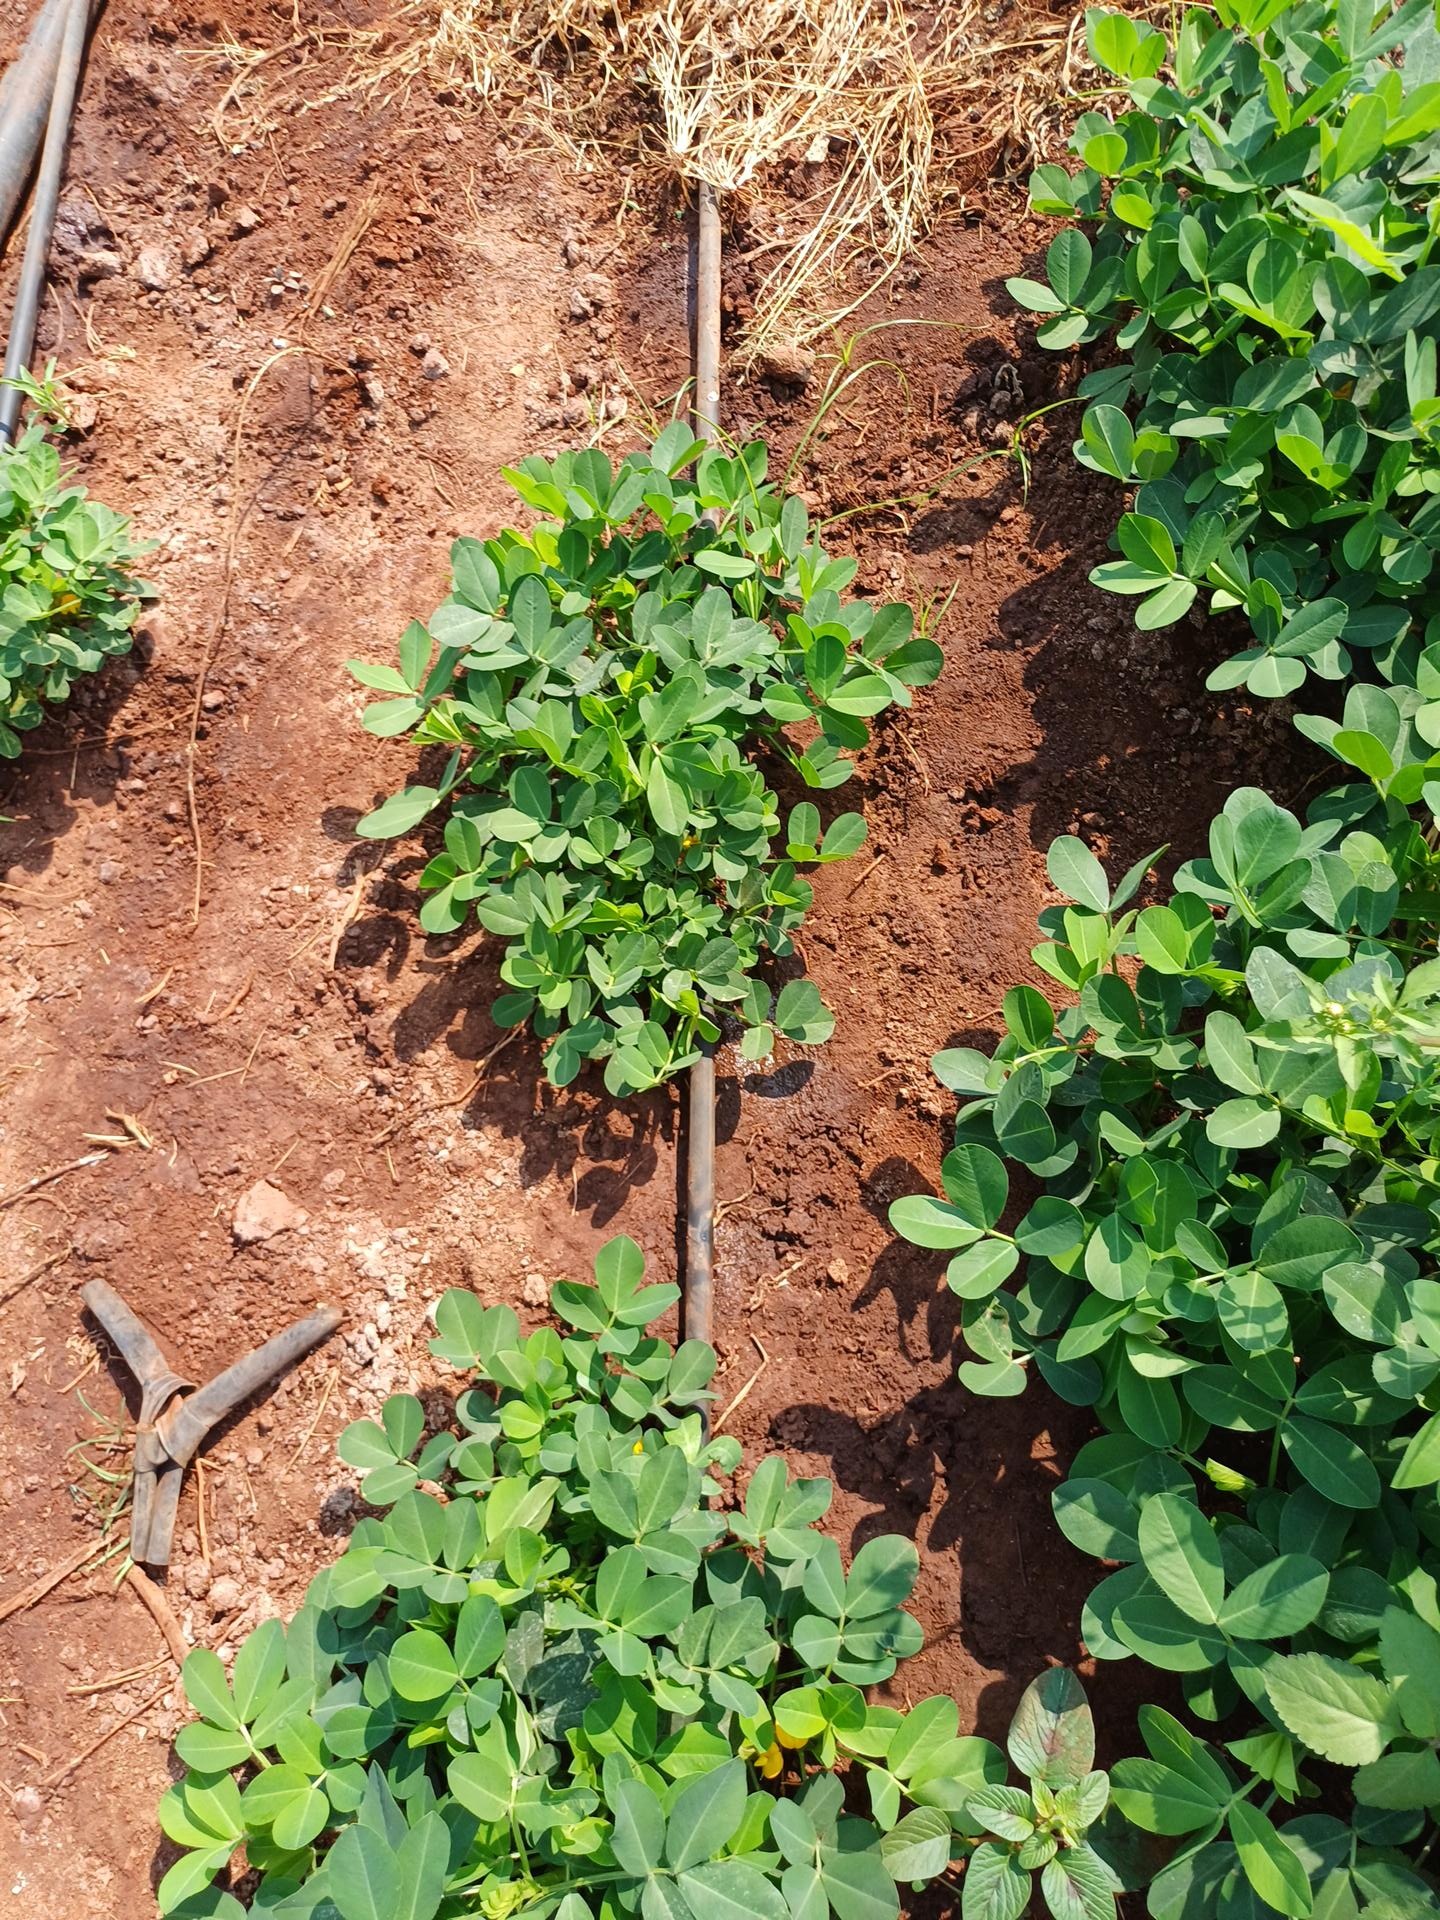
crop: groundnut
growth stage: flowering
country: Kenya
